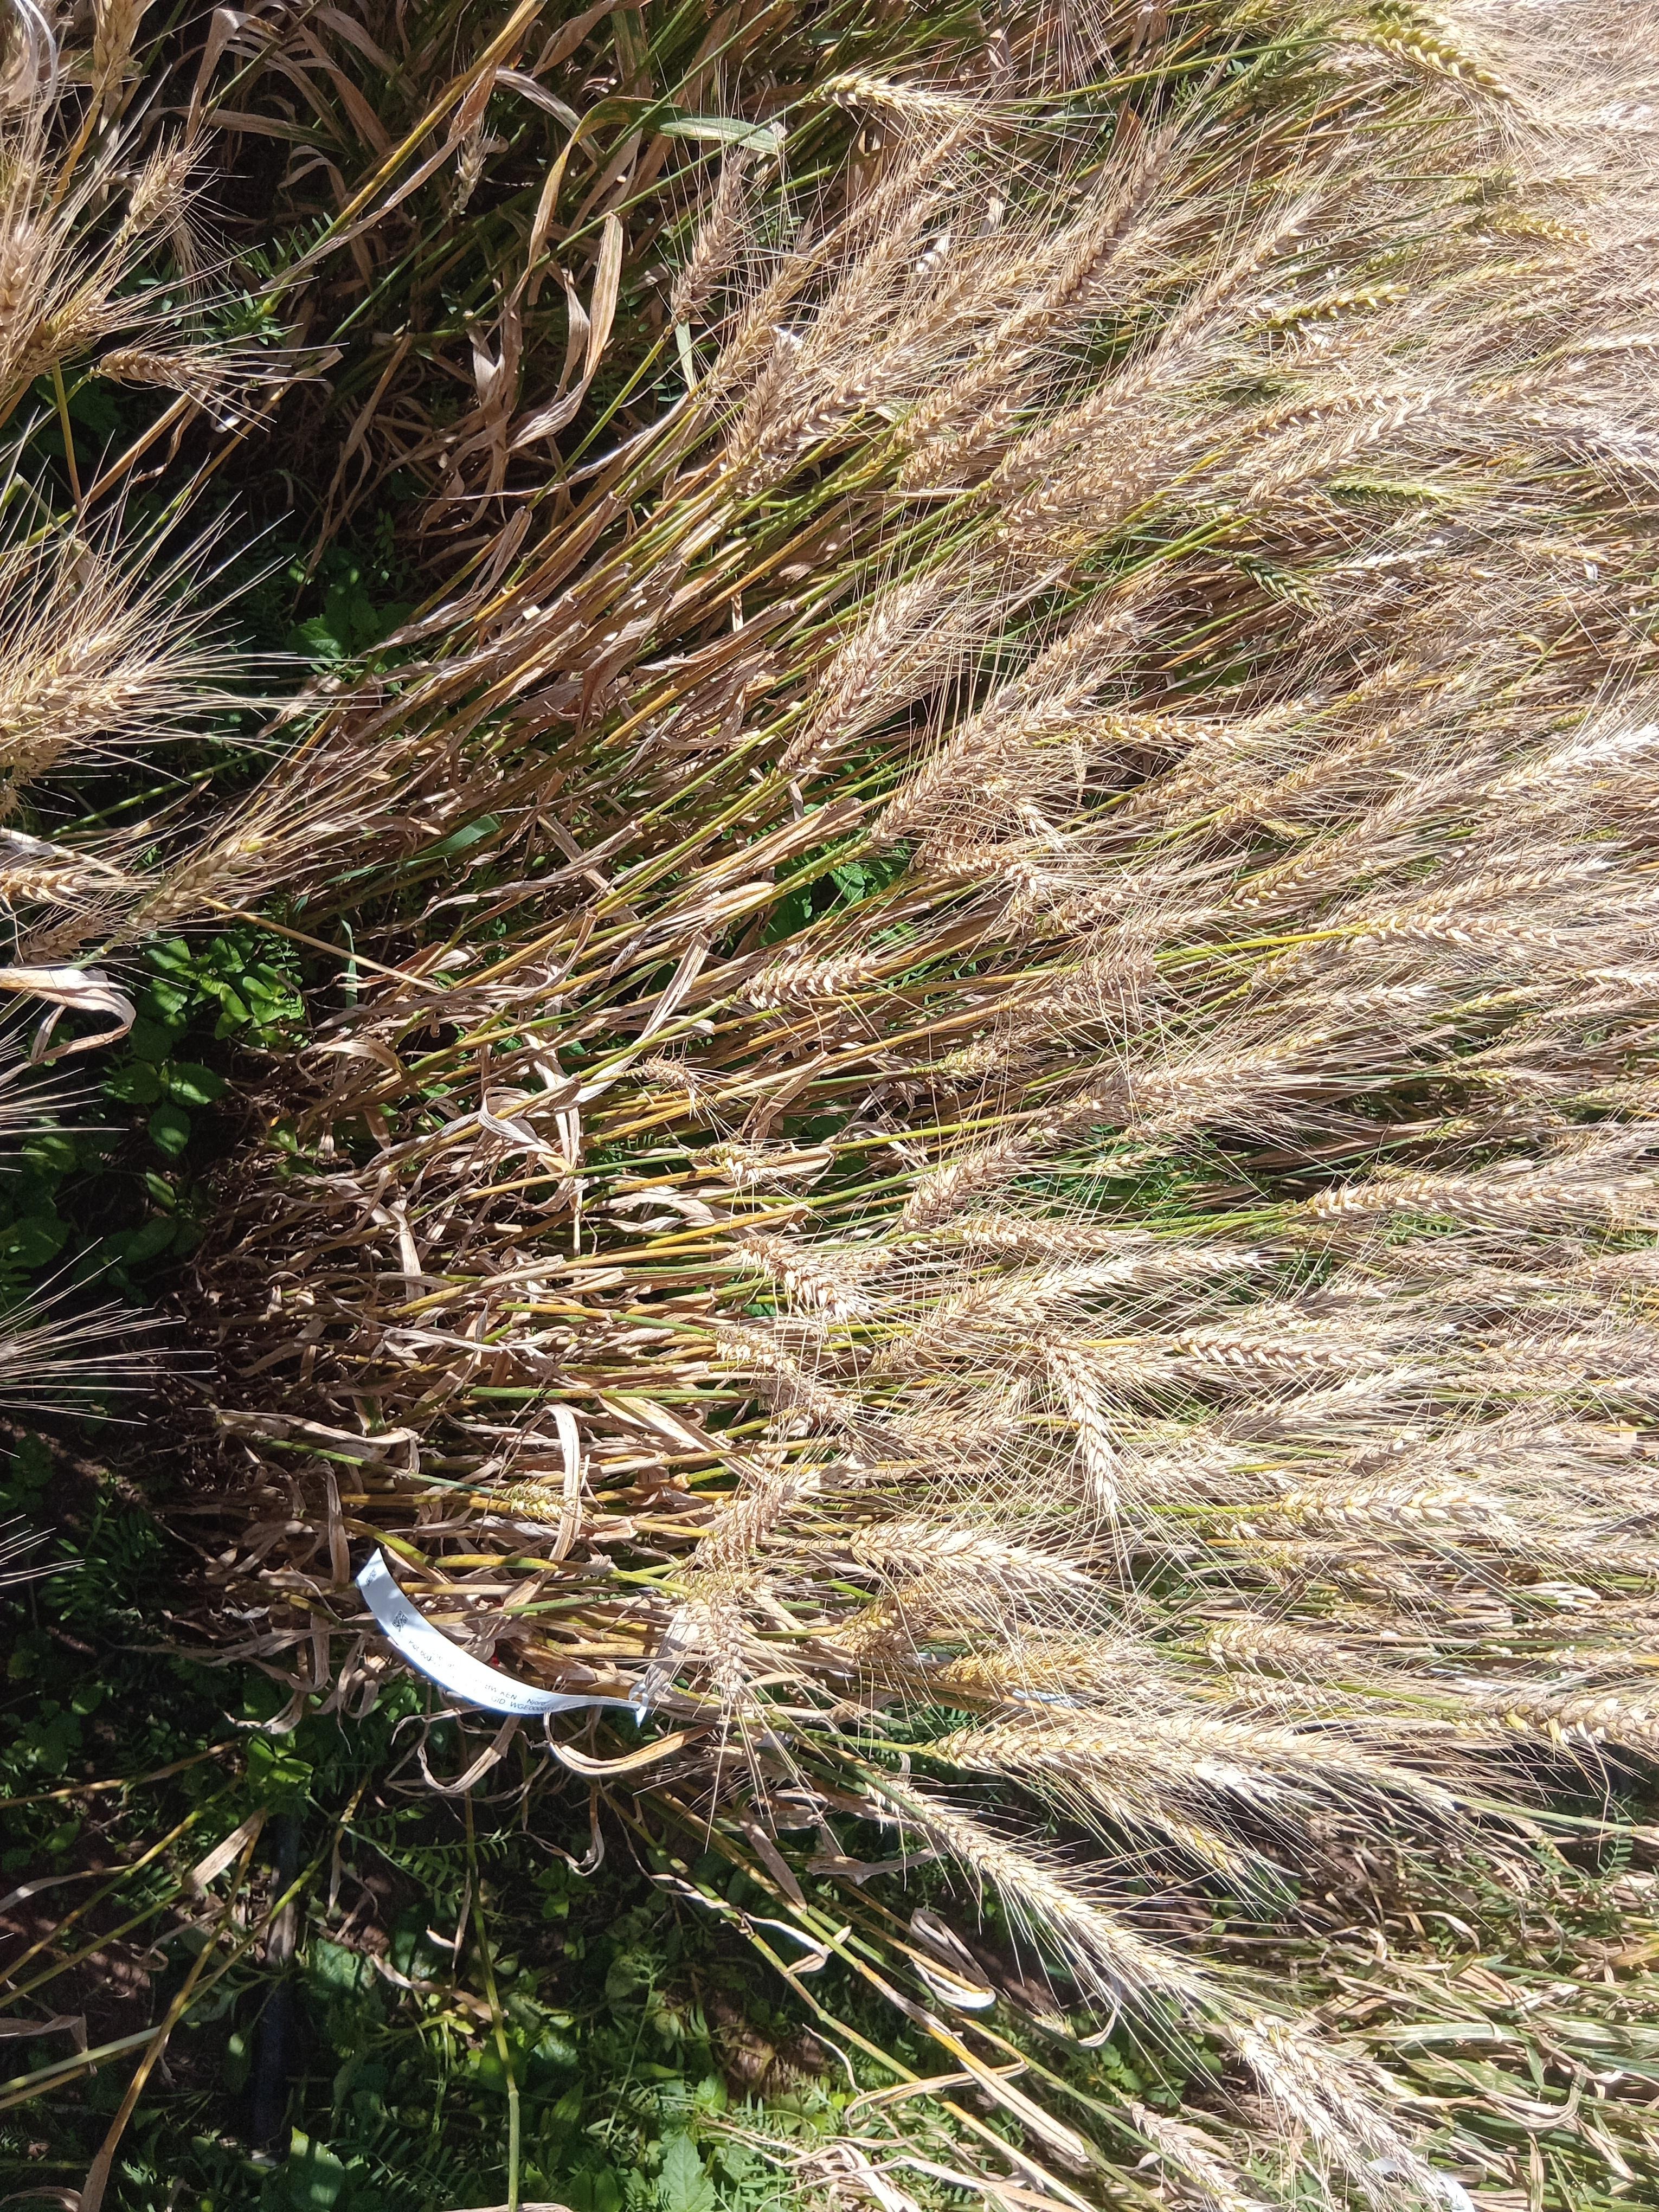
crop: wheat
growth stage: maturity
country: Kenya
